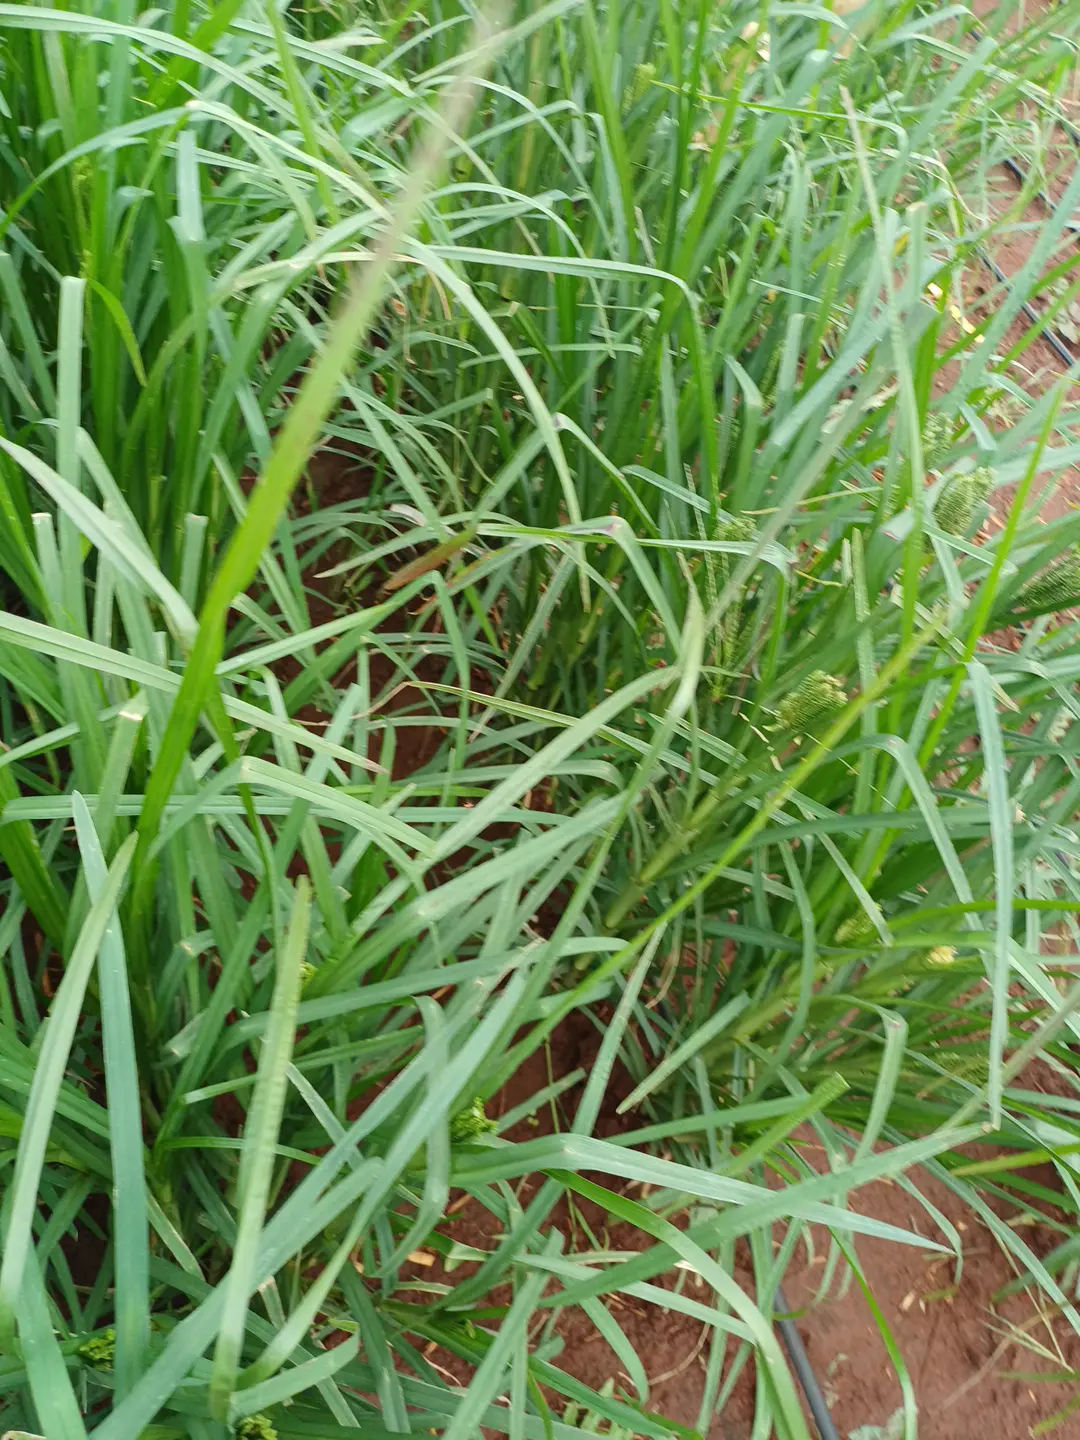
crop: finger millet
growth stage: heading tuber
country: Kenya
